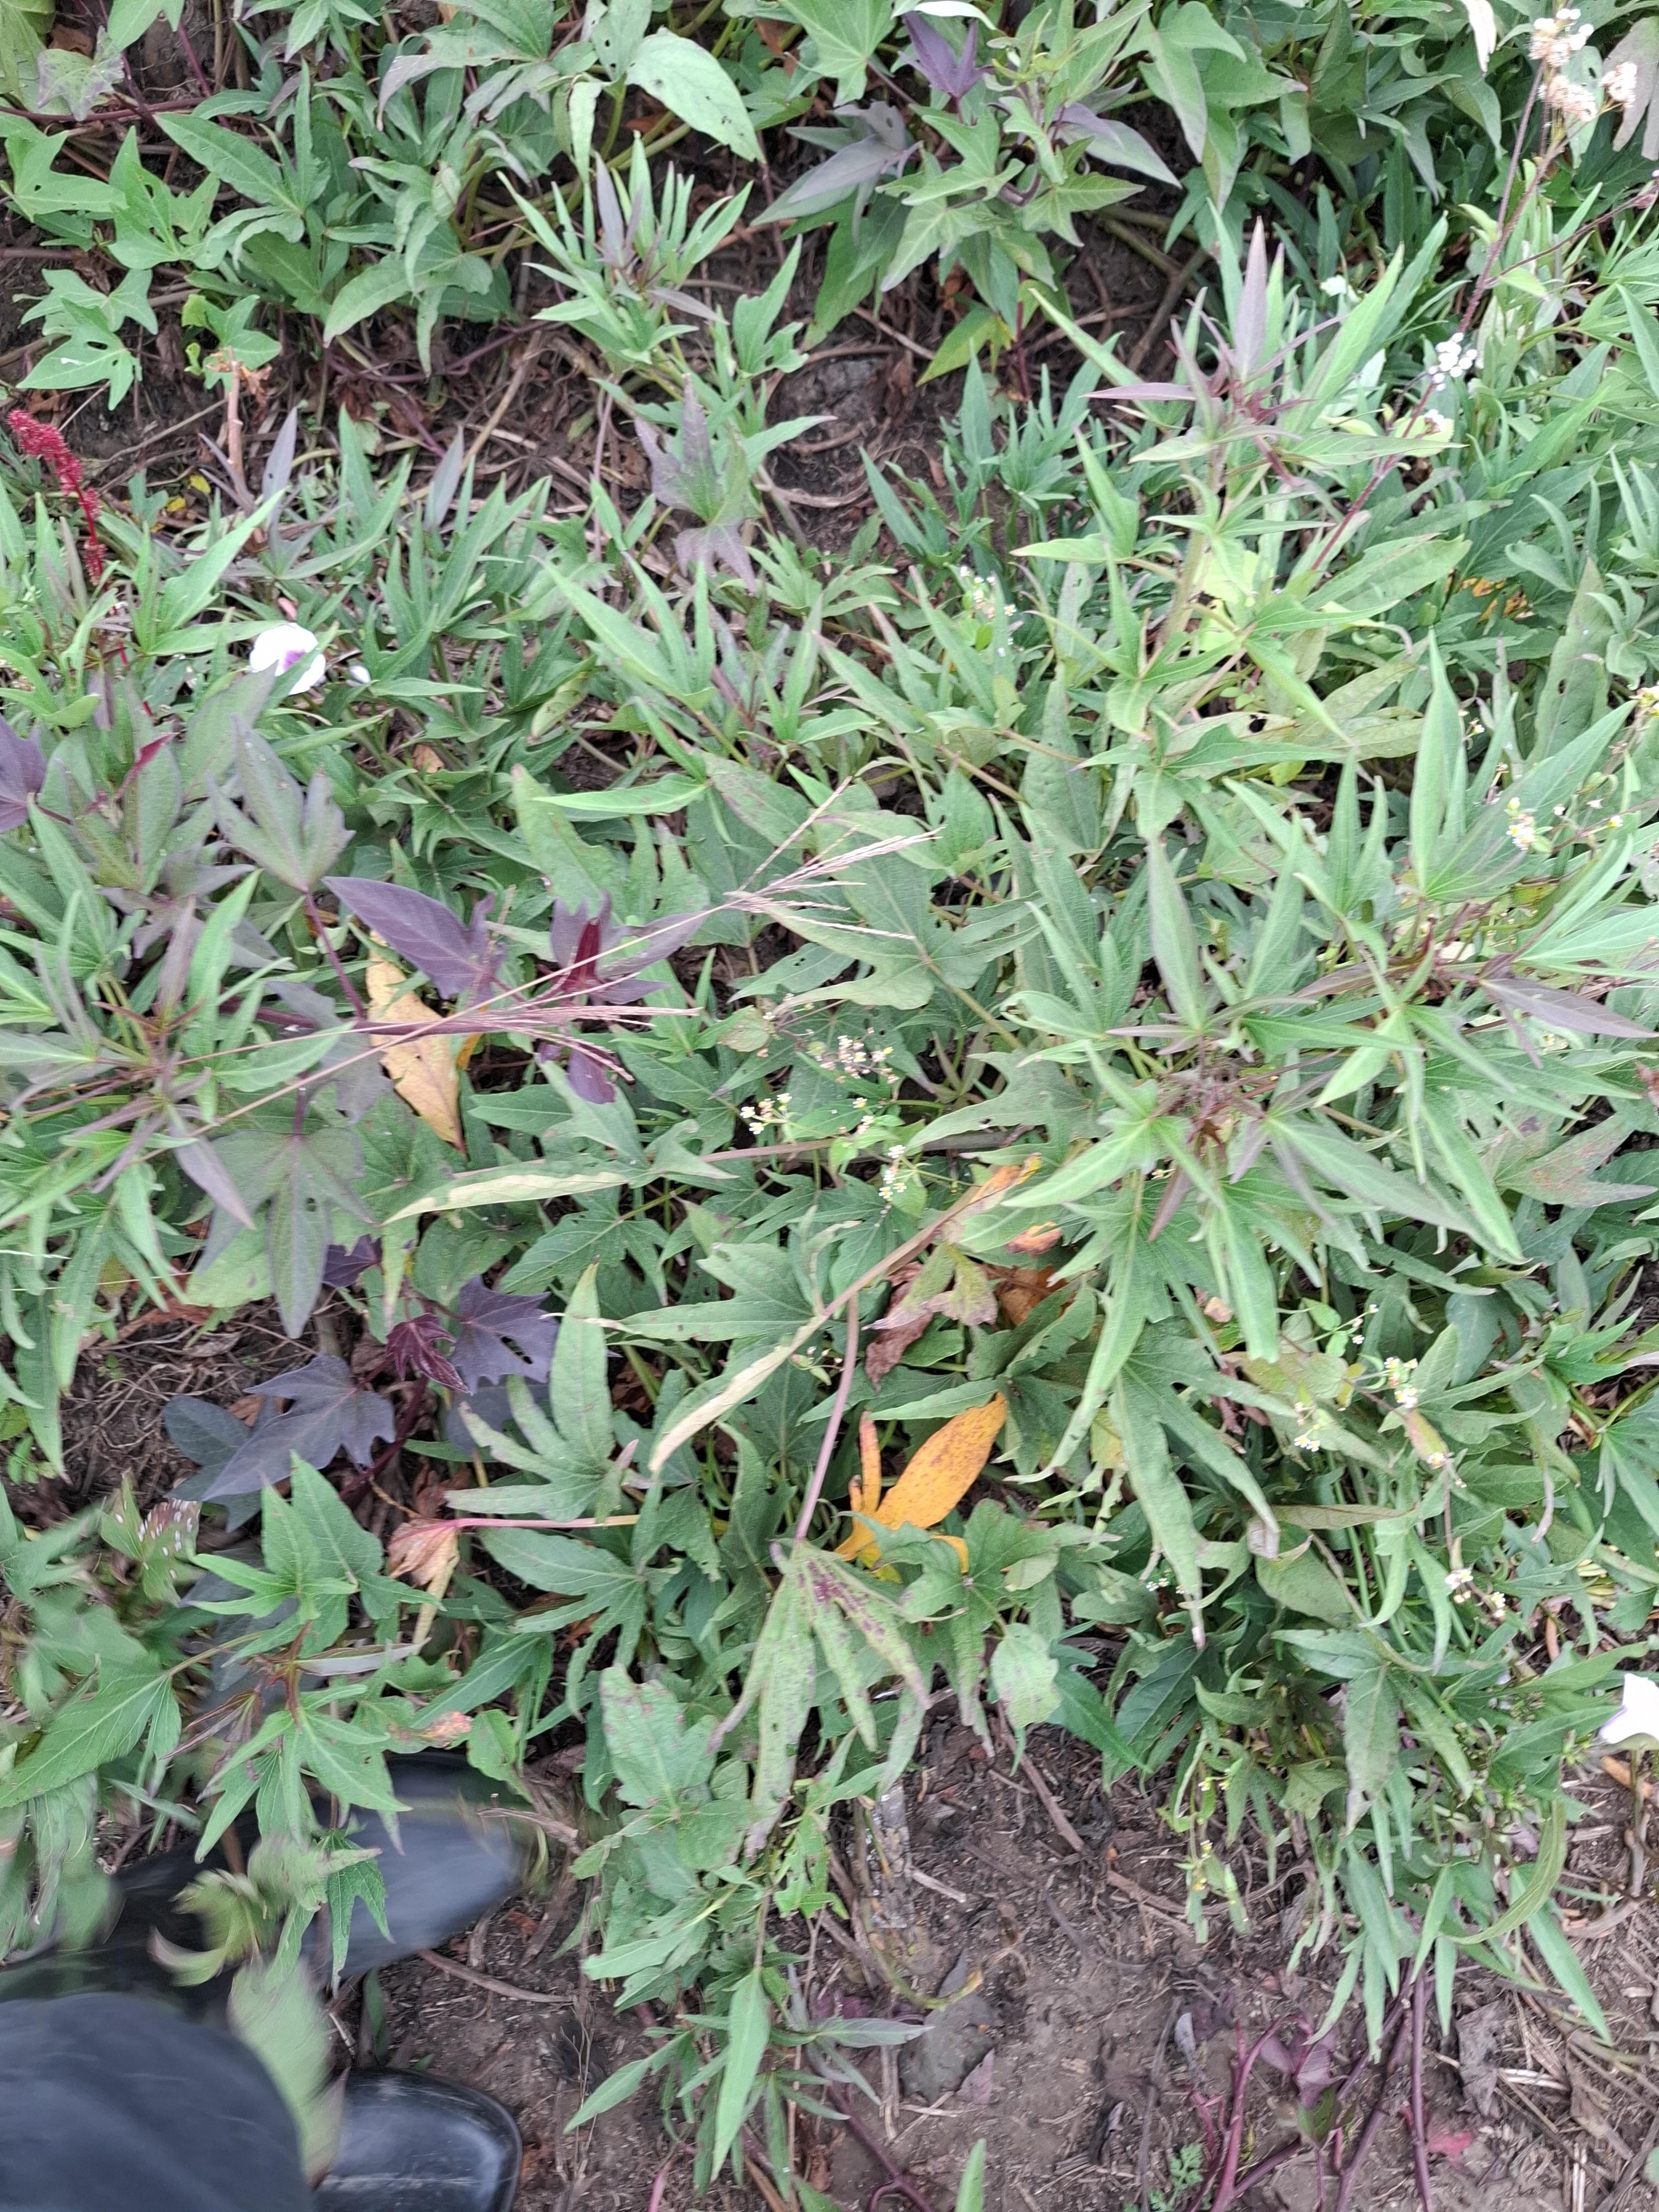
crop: sweet potato
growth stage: flowering
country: Tanzania
